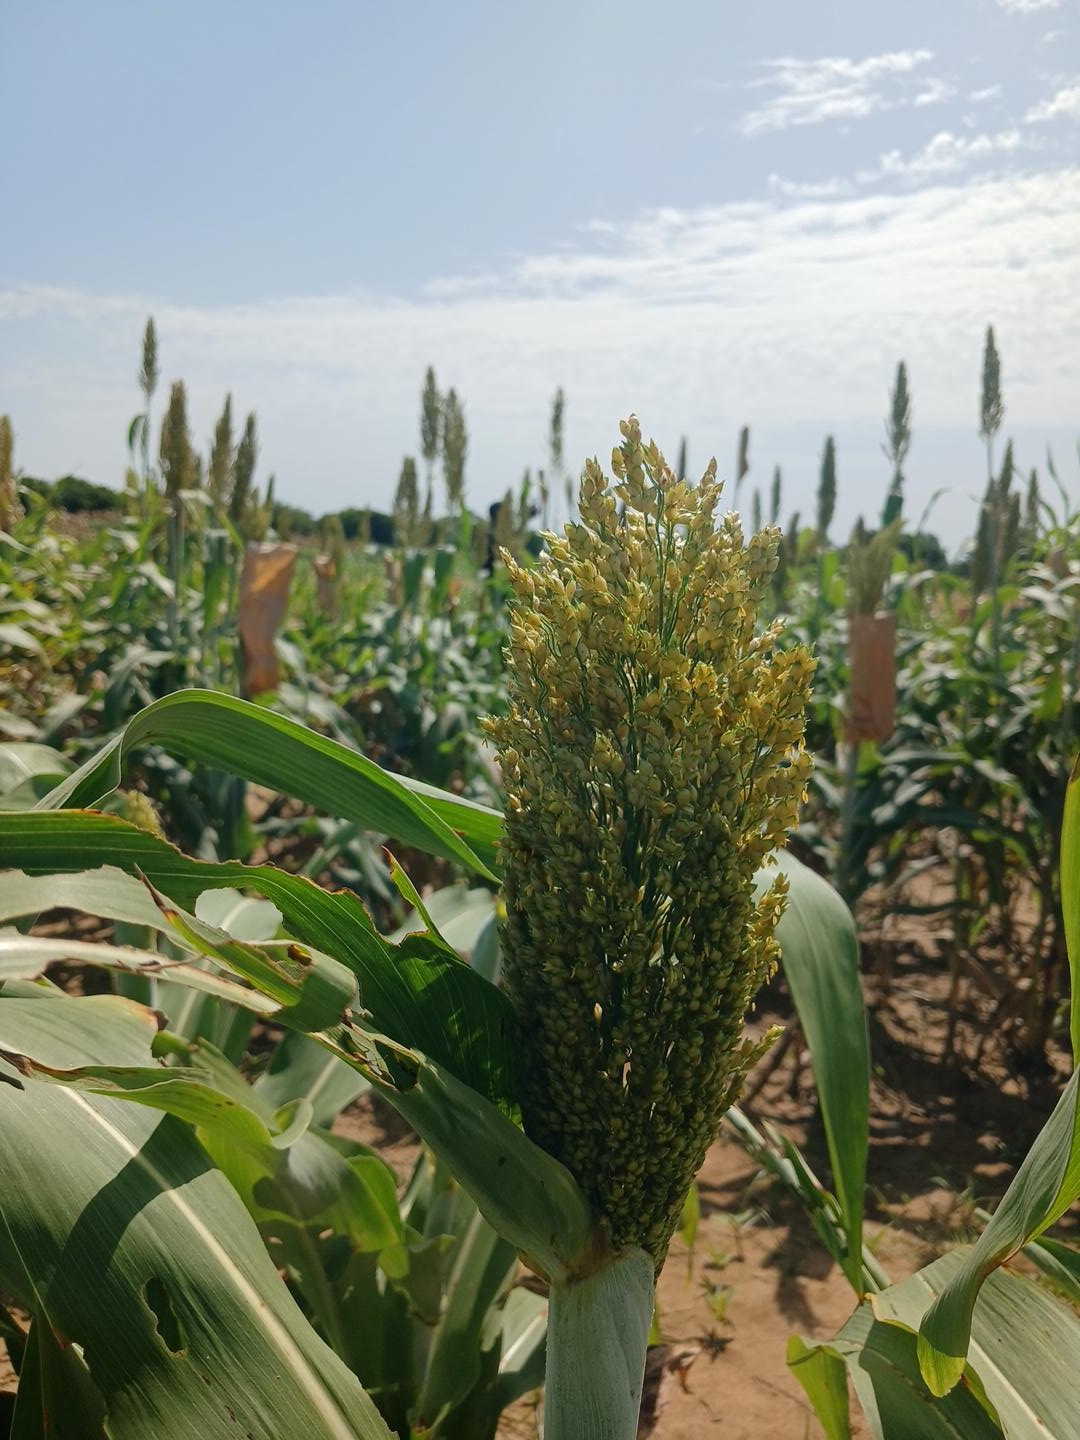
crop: sorghum
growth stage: flowering
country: Senegal
